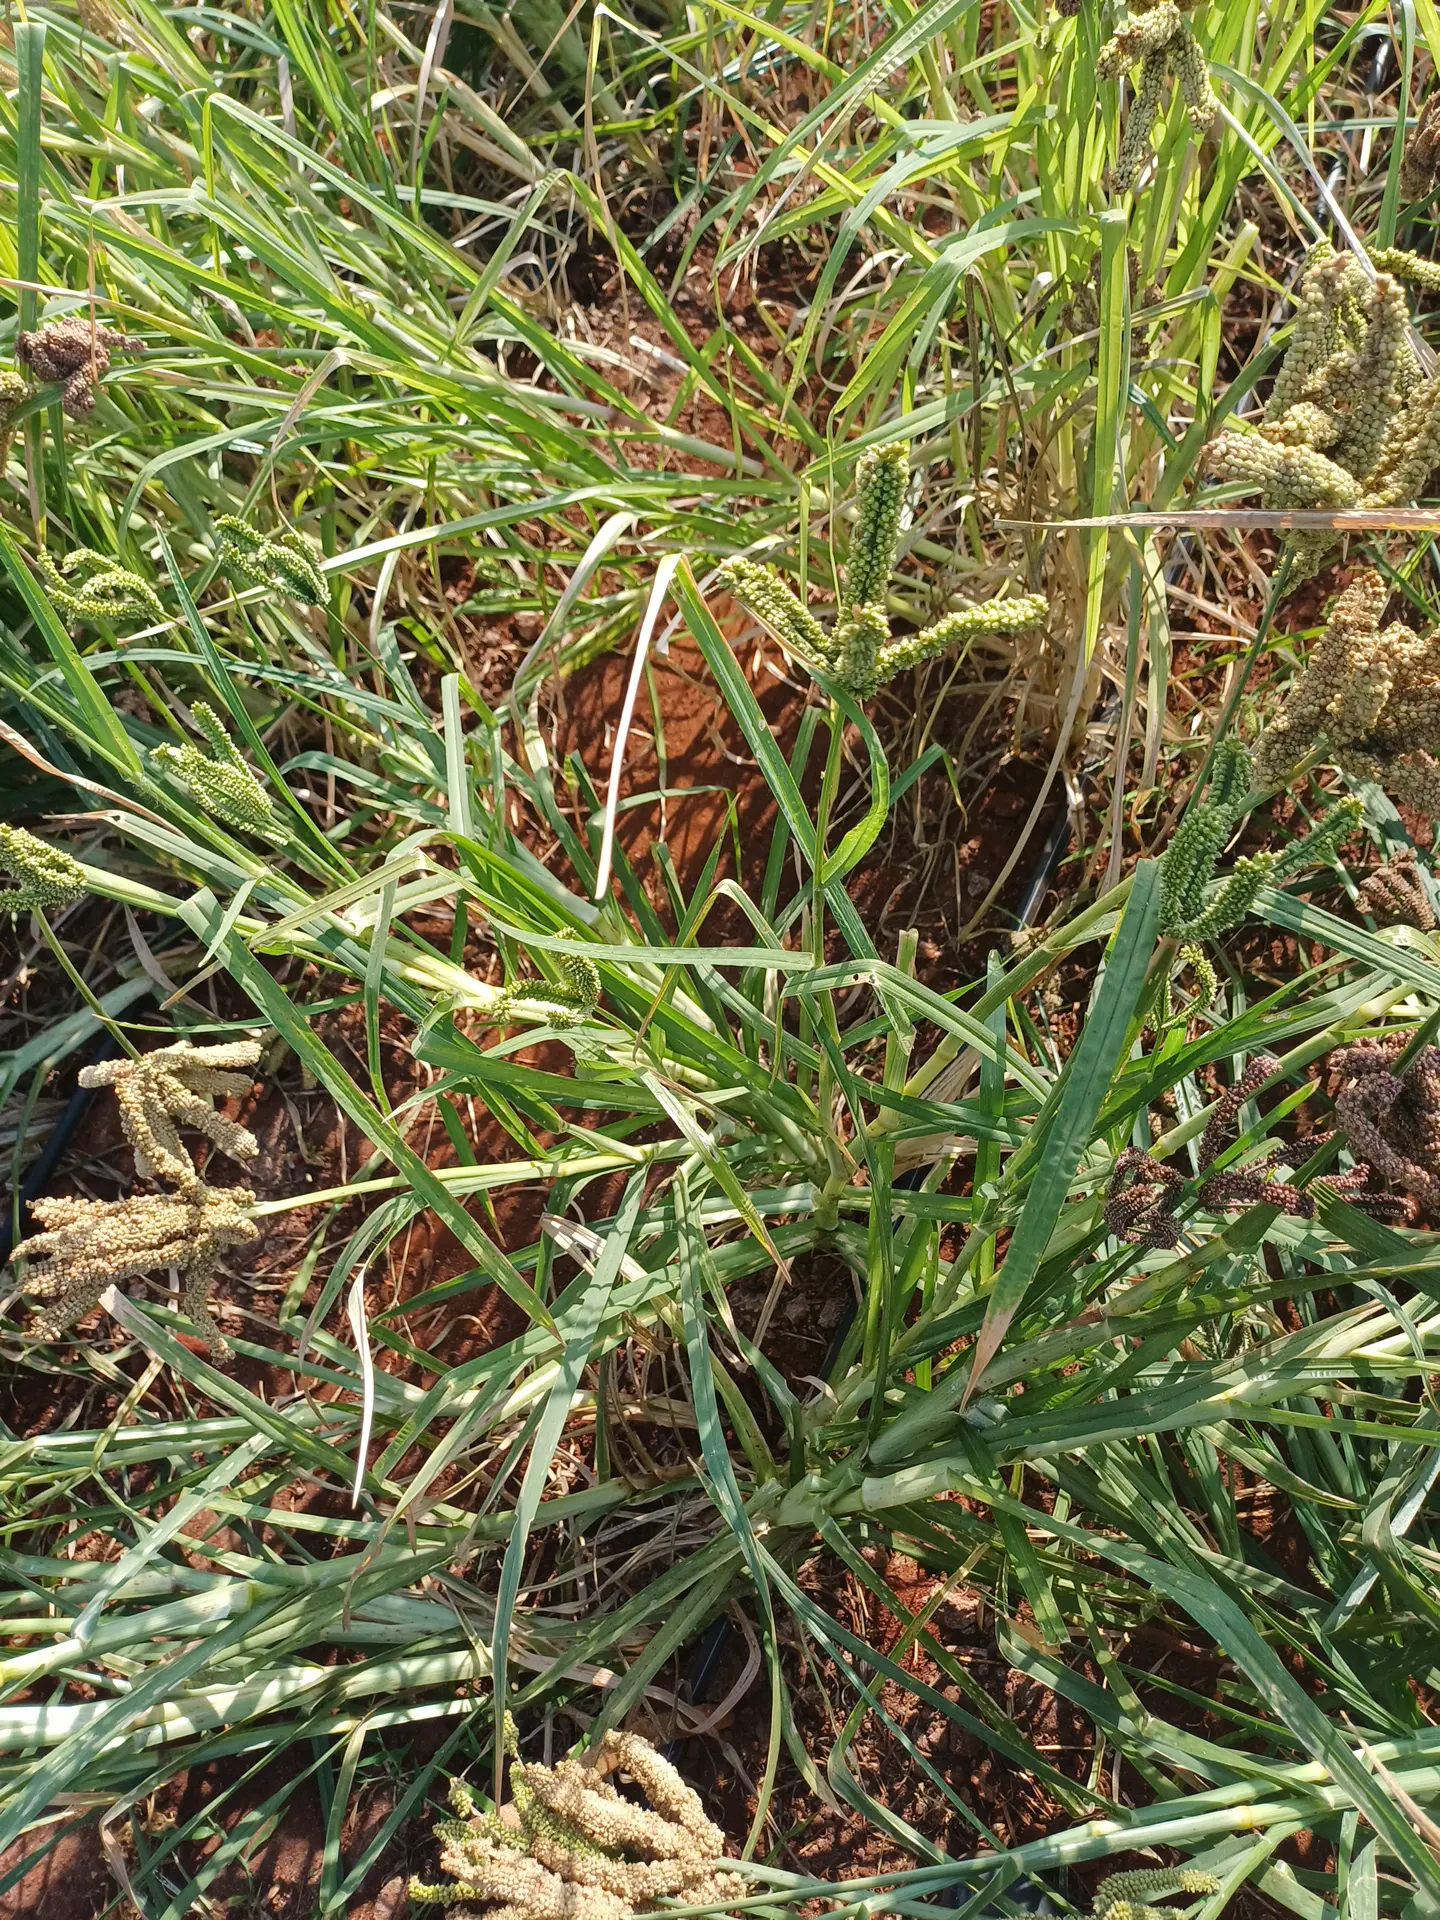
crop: finger millet
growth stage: filling grain
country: Kenya
